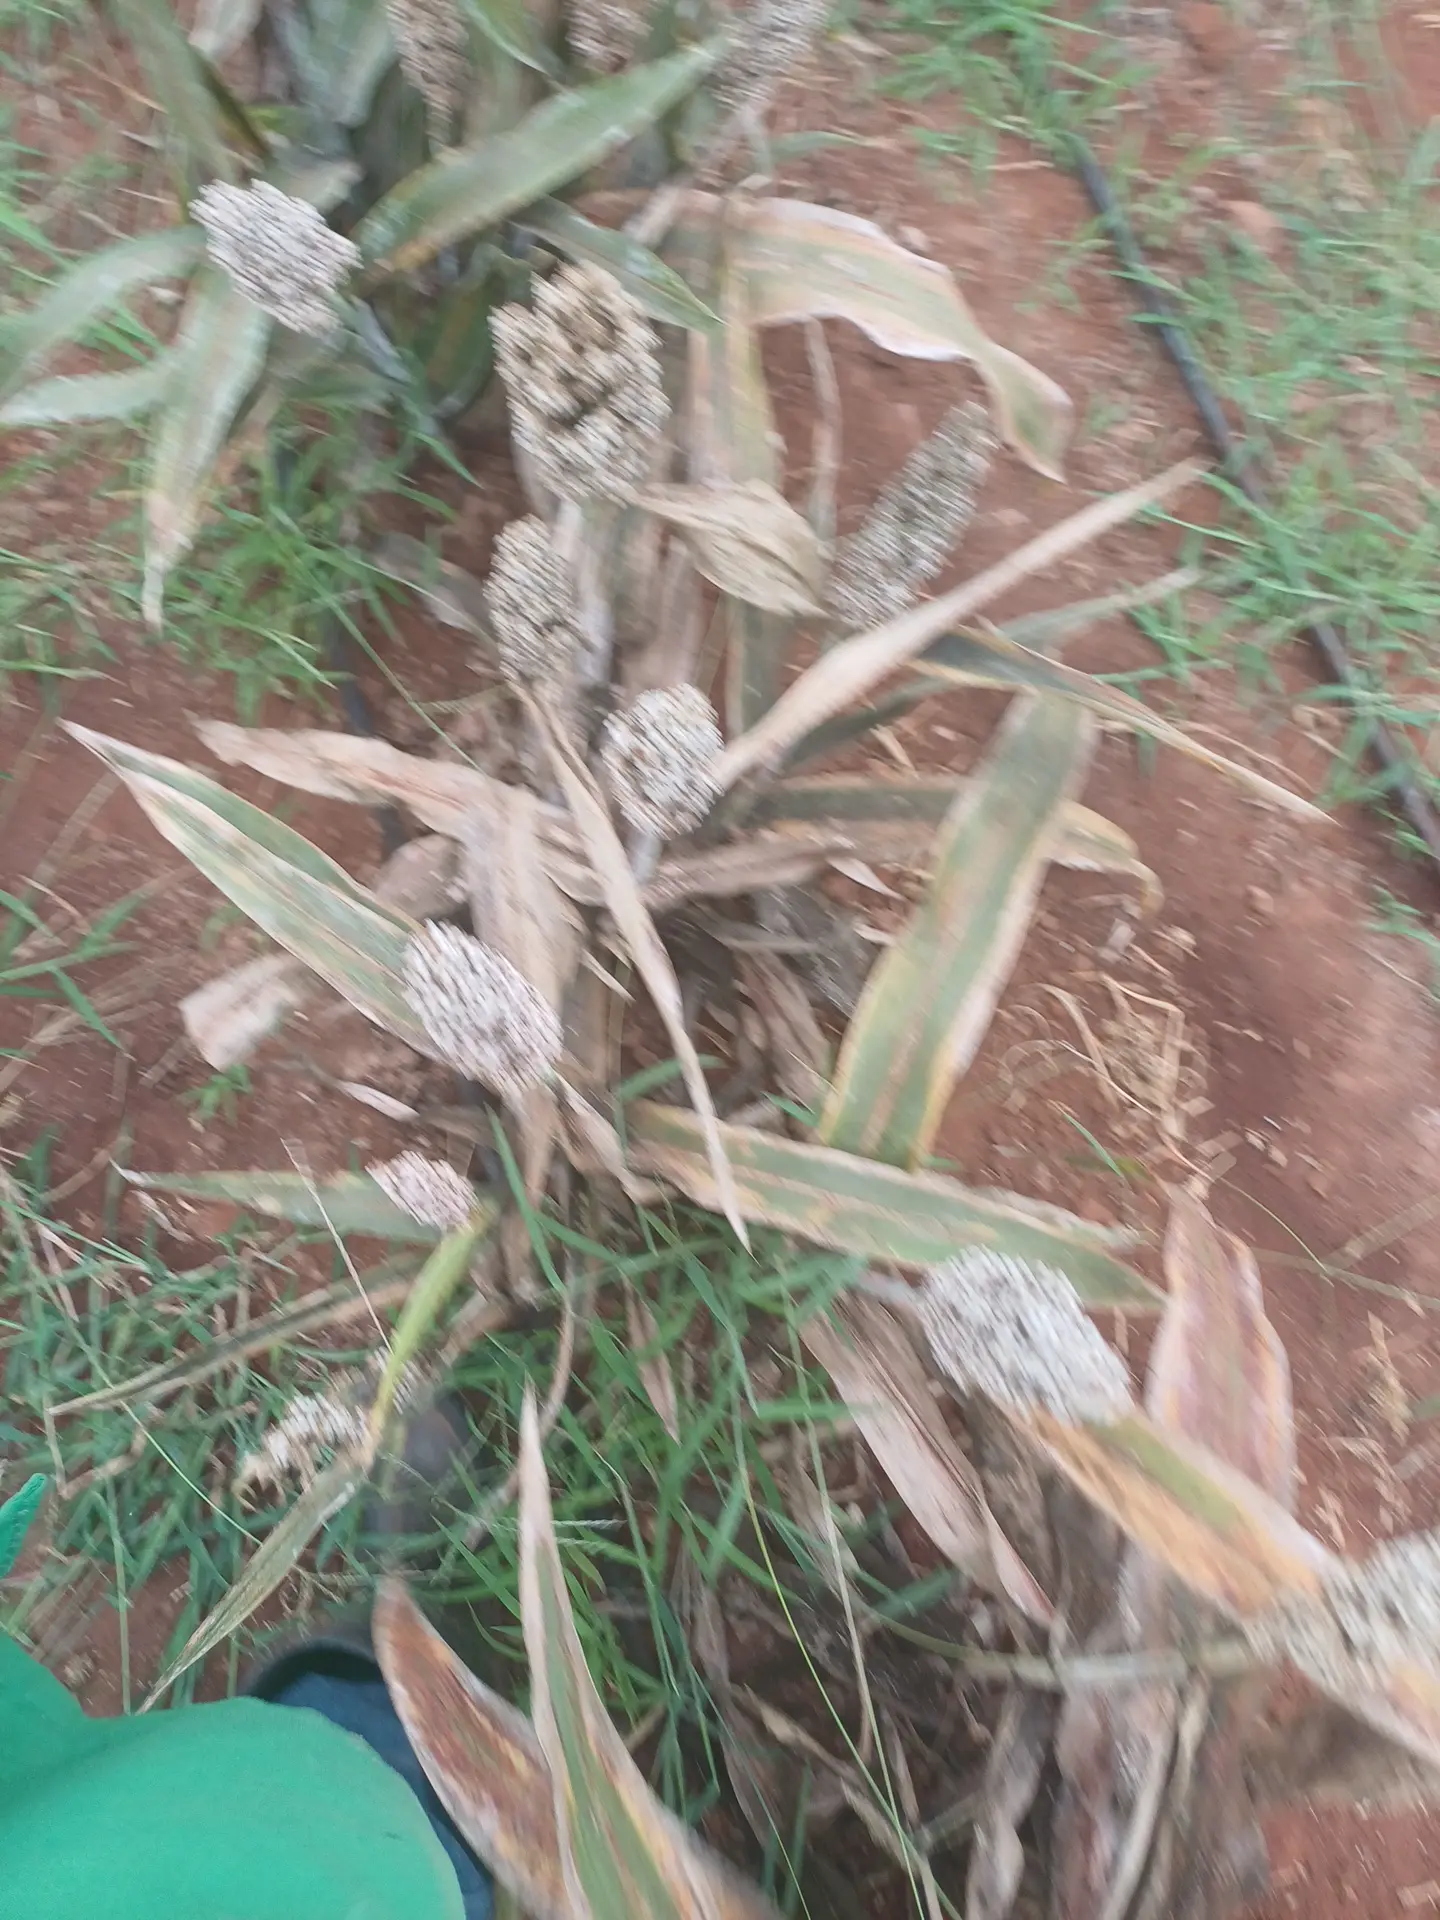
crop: sorghum
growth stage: maturity
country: Kenya
